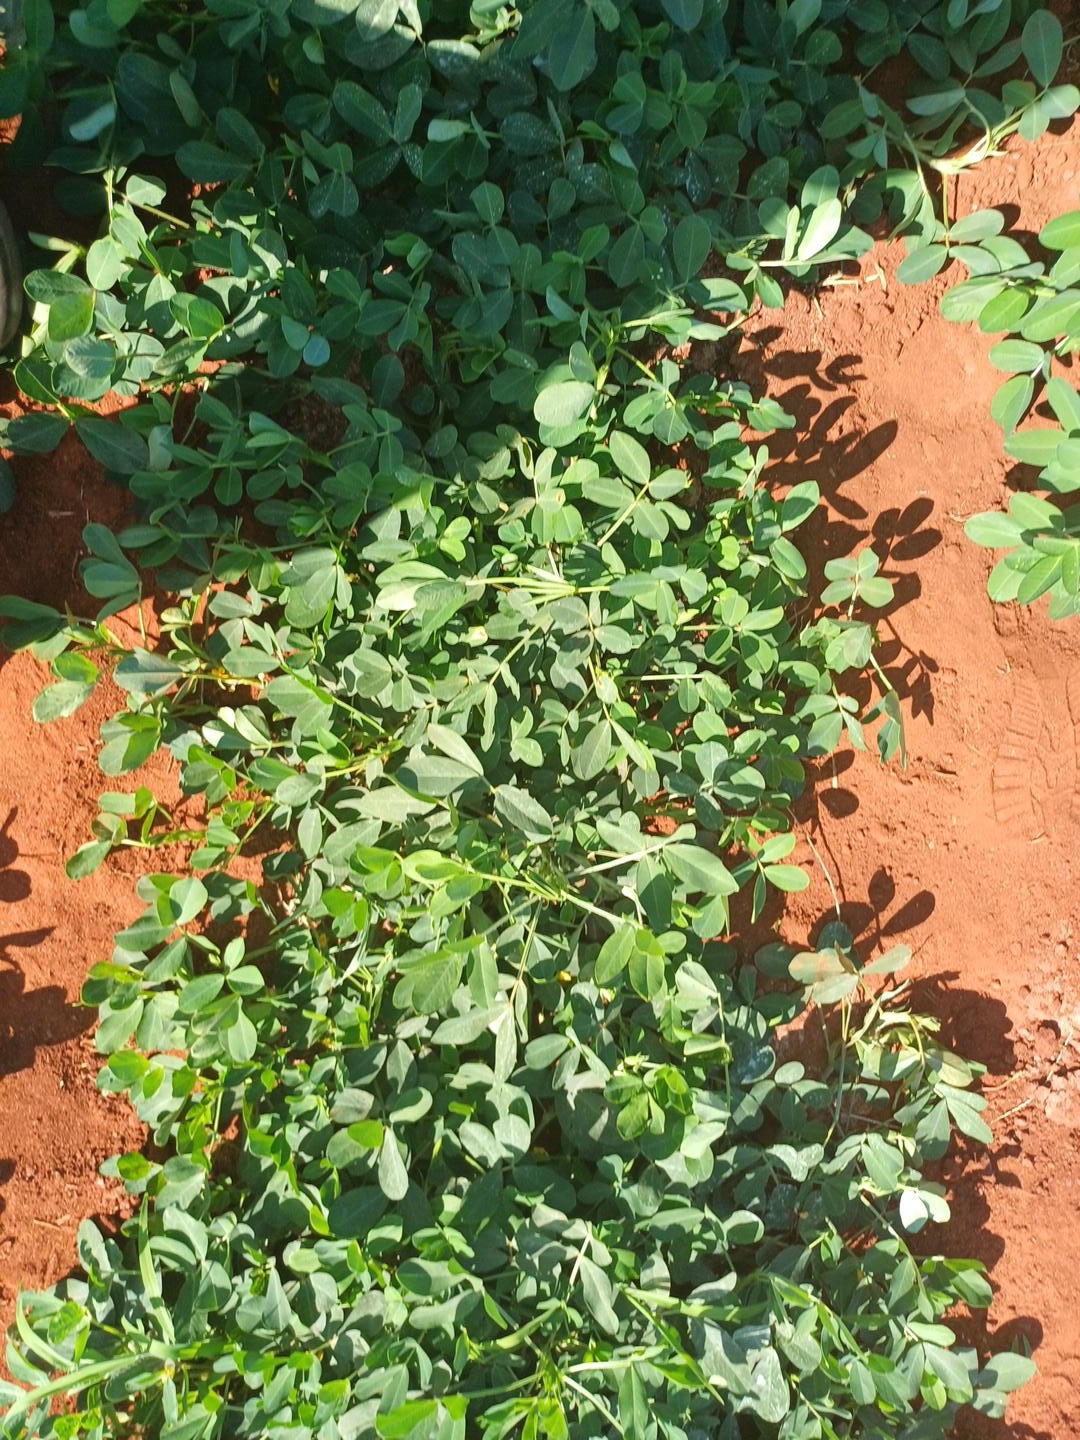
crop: groundnut
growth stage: flowering
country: Kenya
